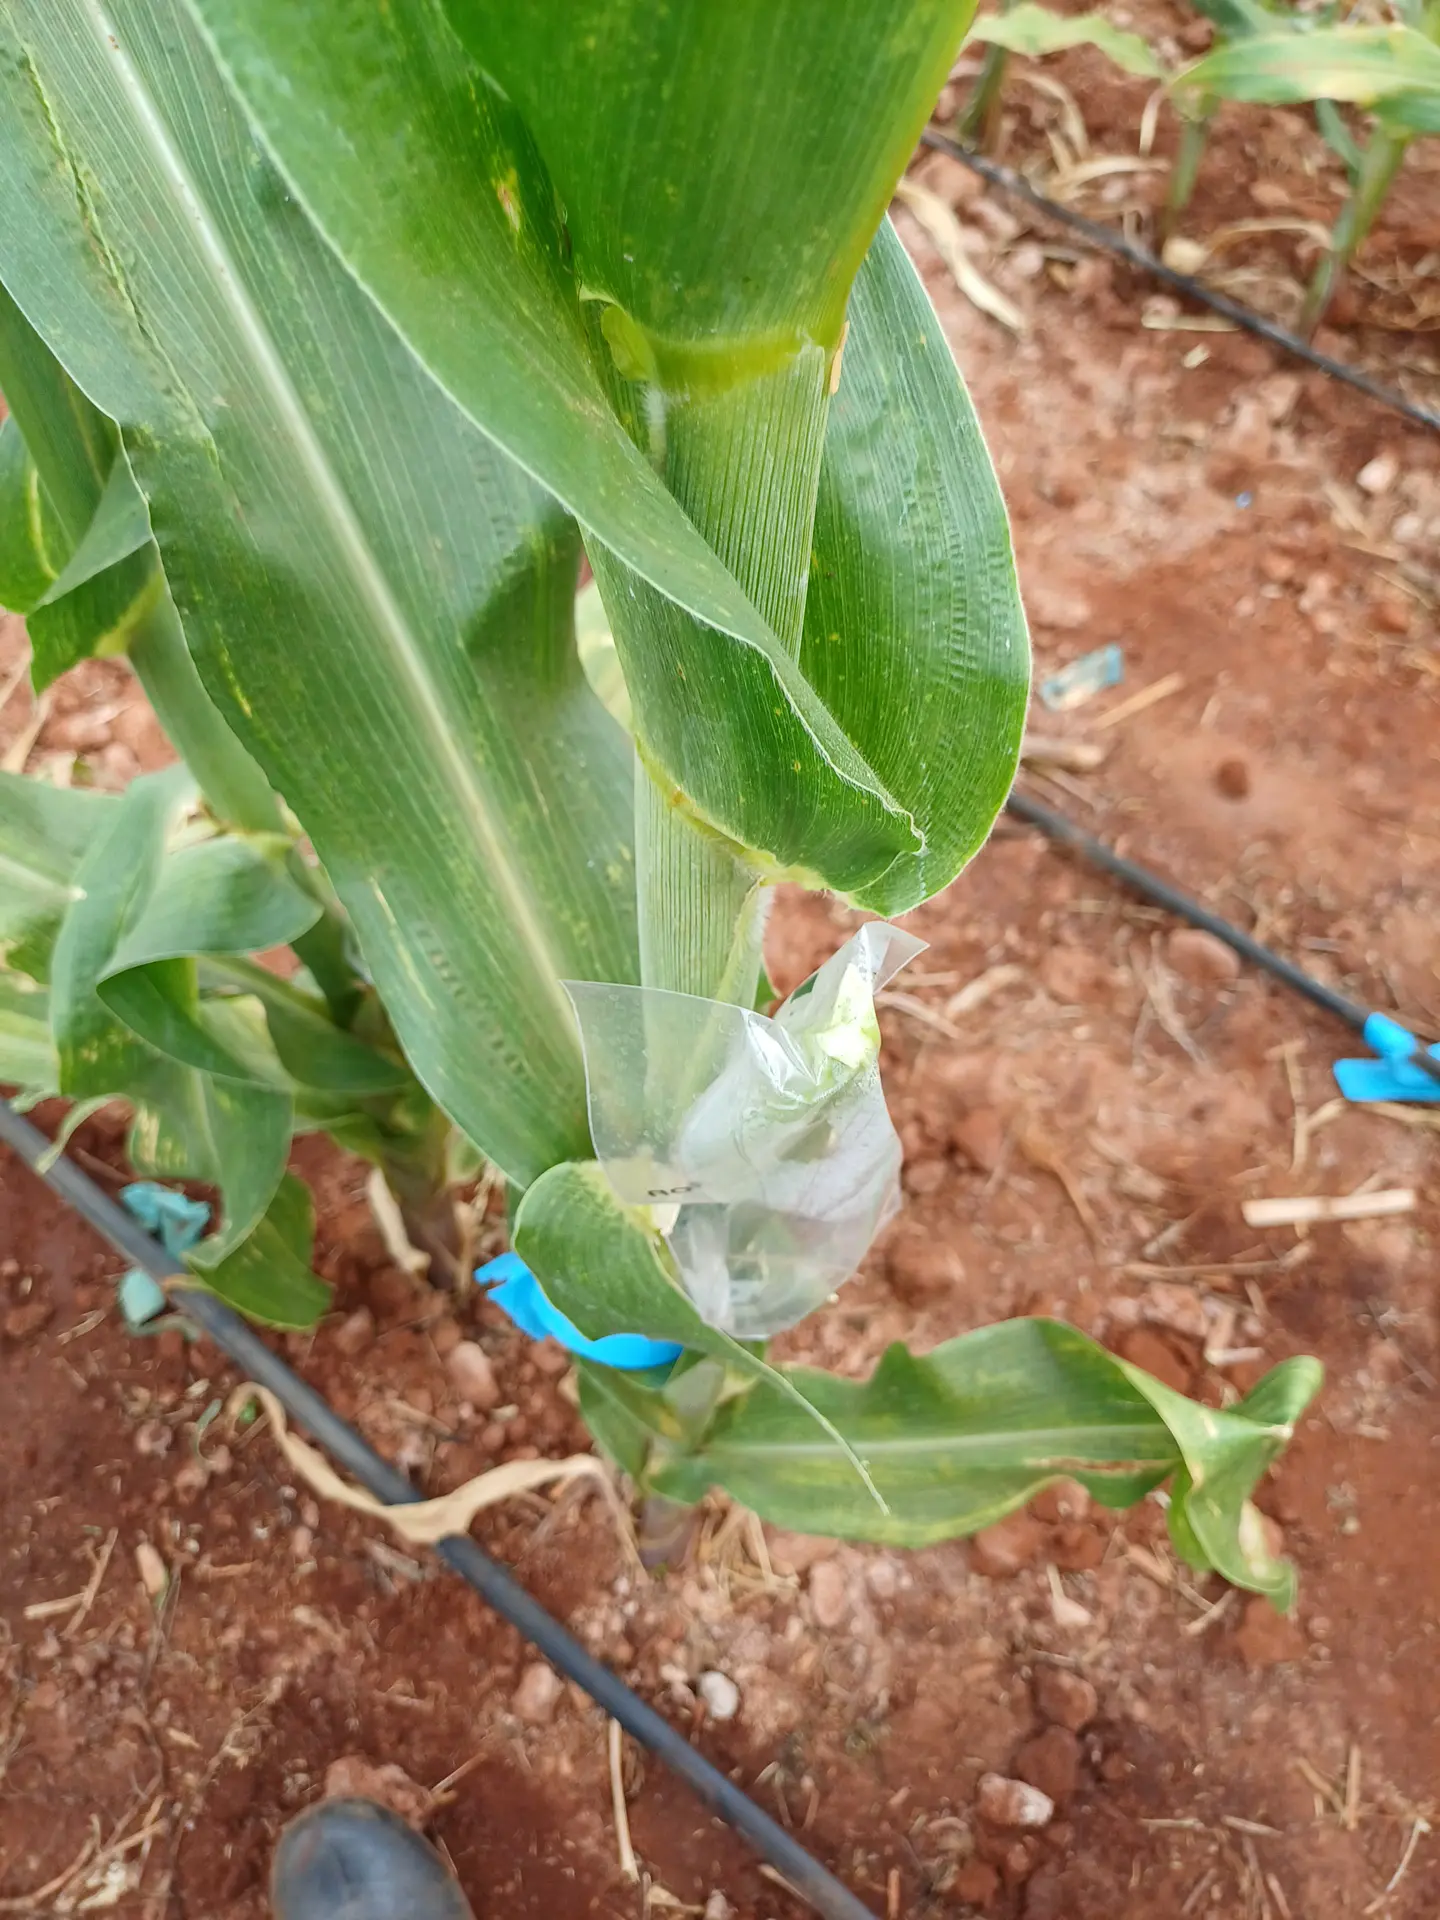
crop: maize
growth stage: flowering
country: Kenya
